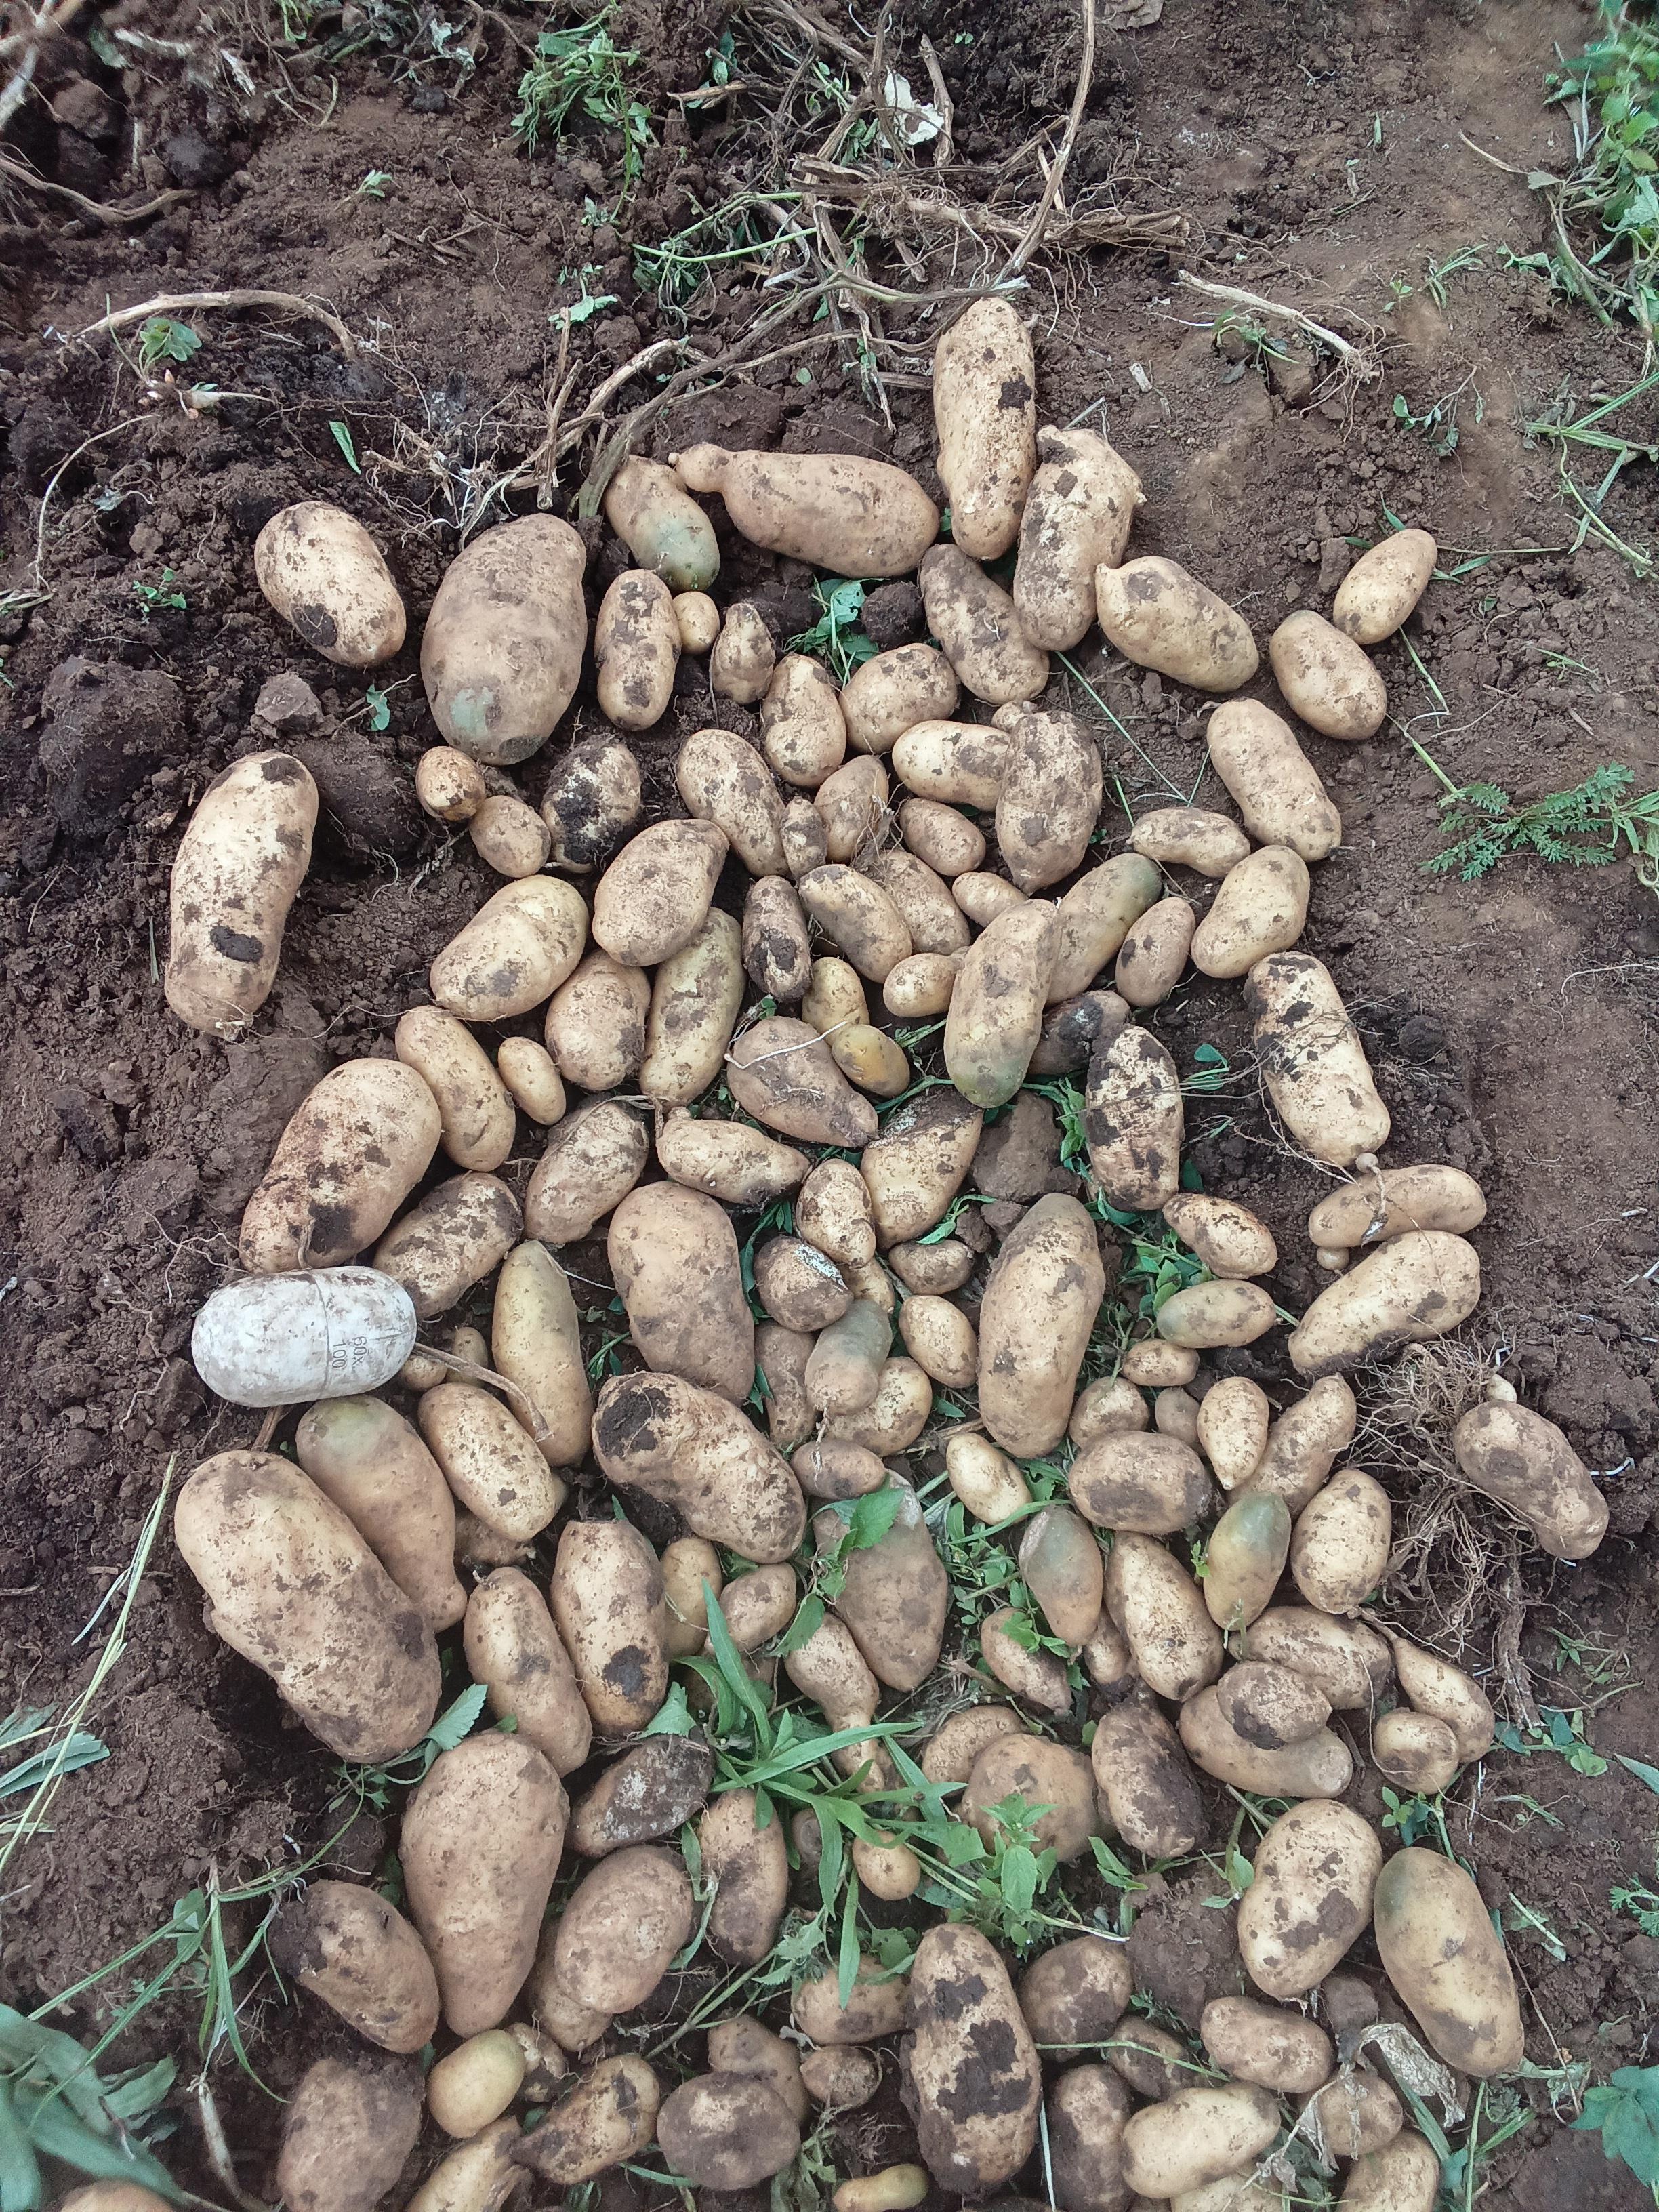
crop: potato
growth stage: harvest
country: Kenya
